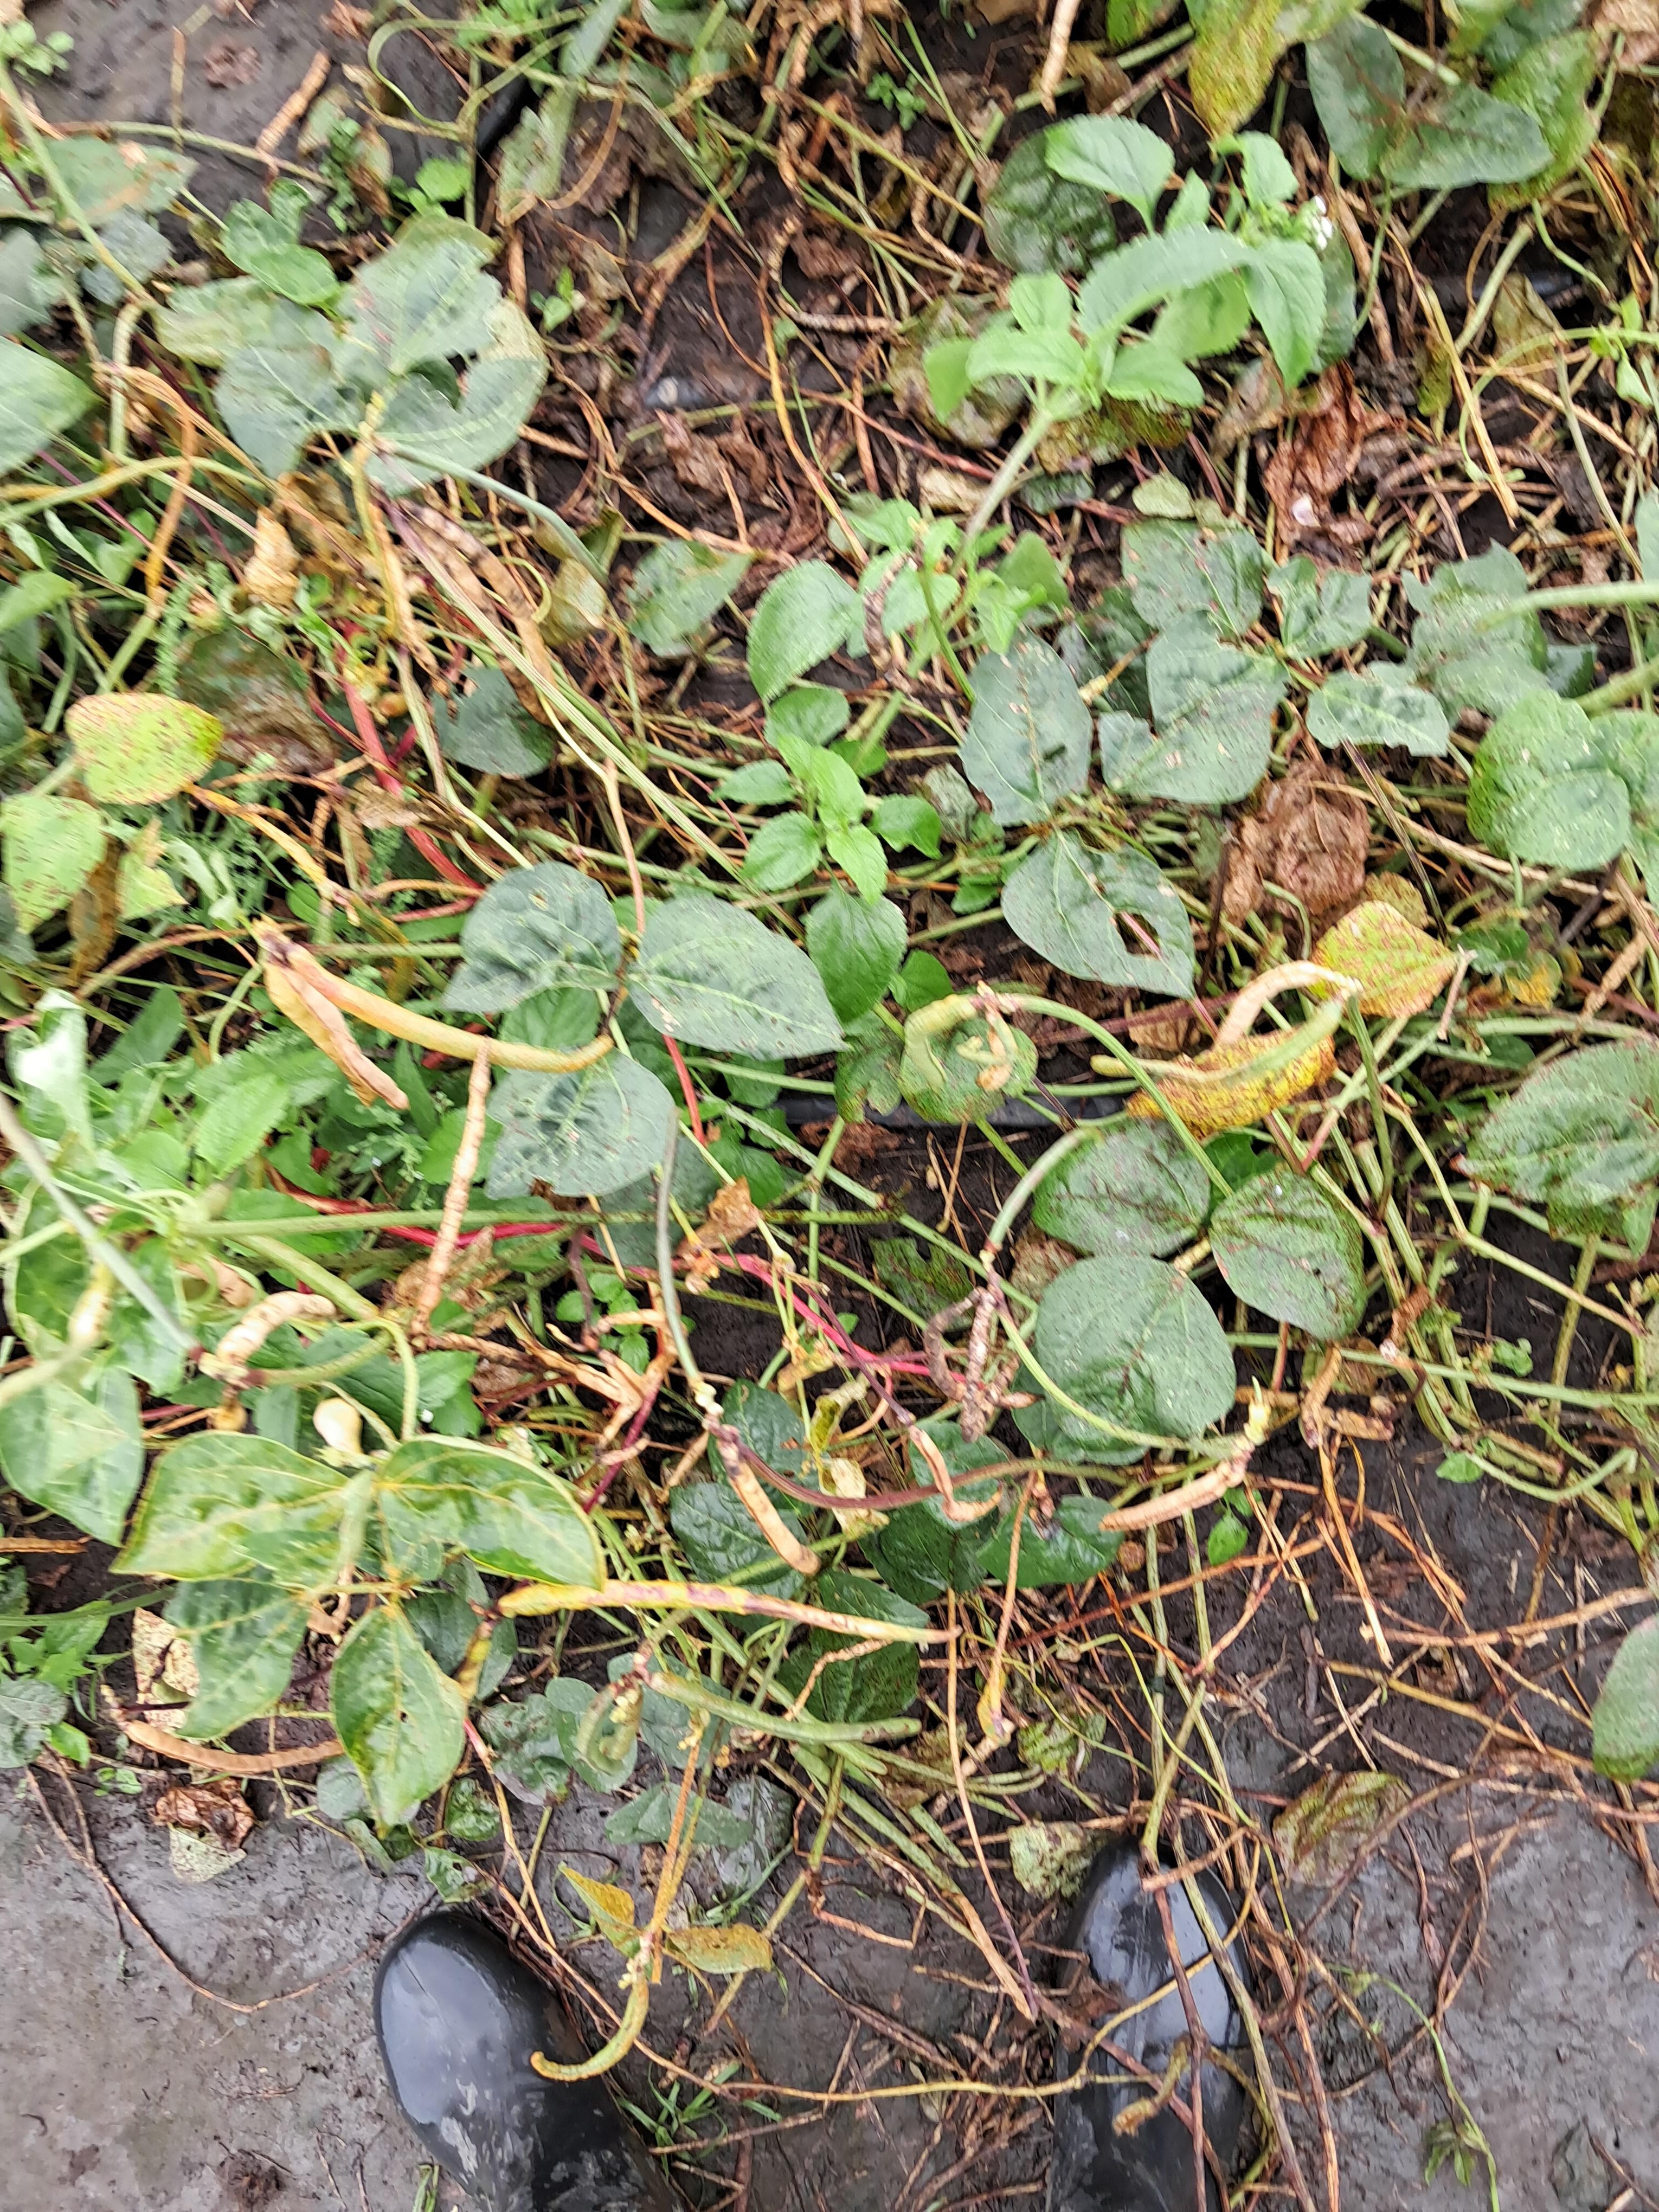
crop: cowpea
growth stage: development pod
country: Tanzania
